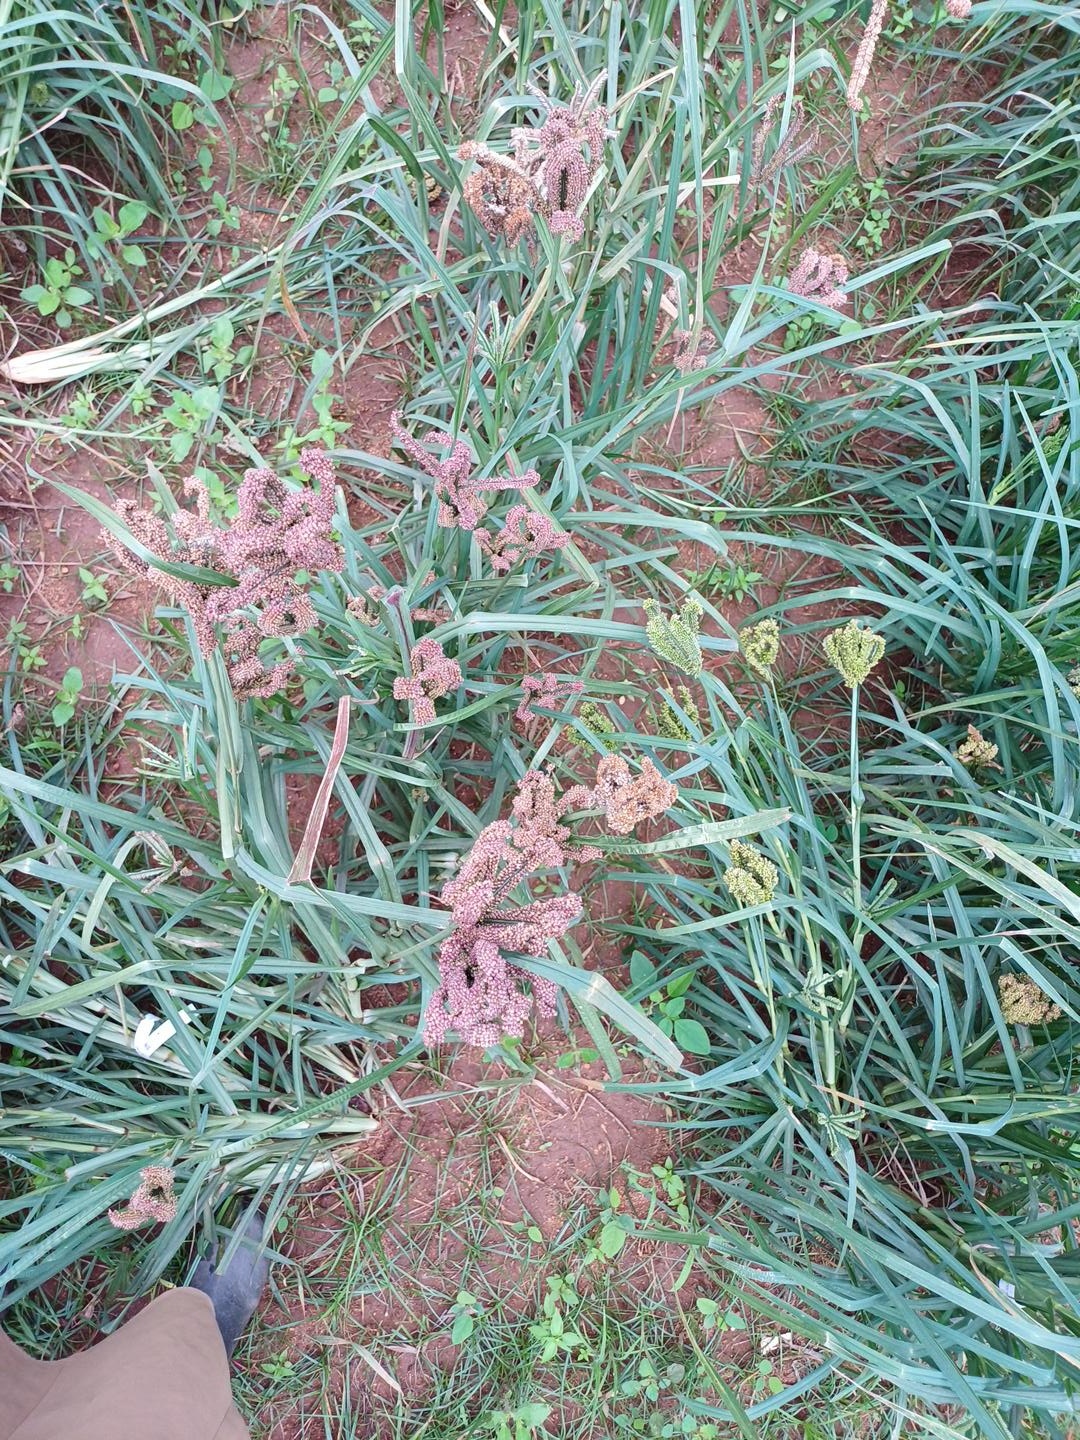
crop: finger millet
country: Kenya
